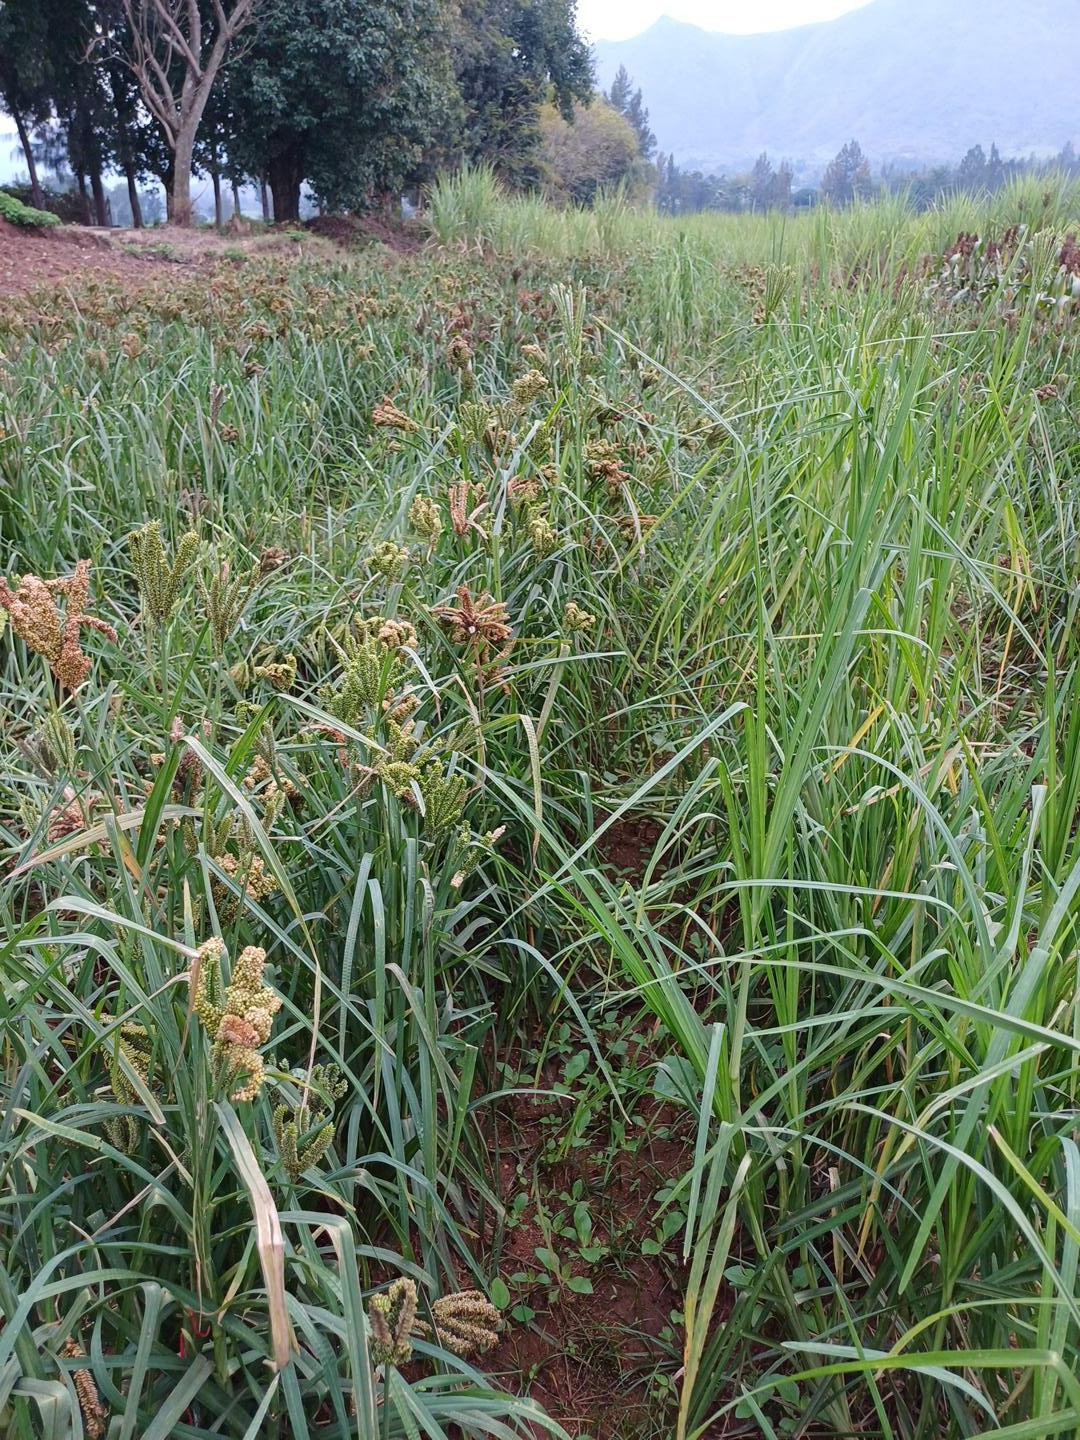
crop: finger millet
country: Kenya
